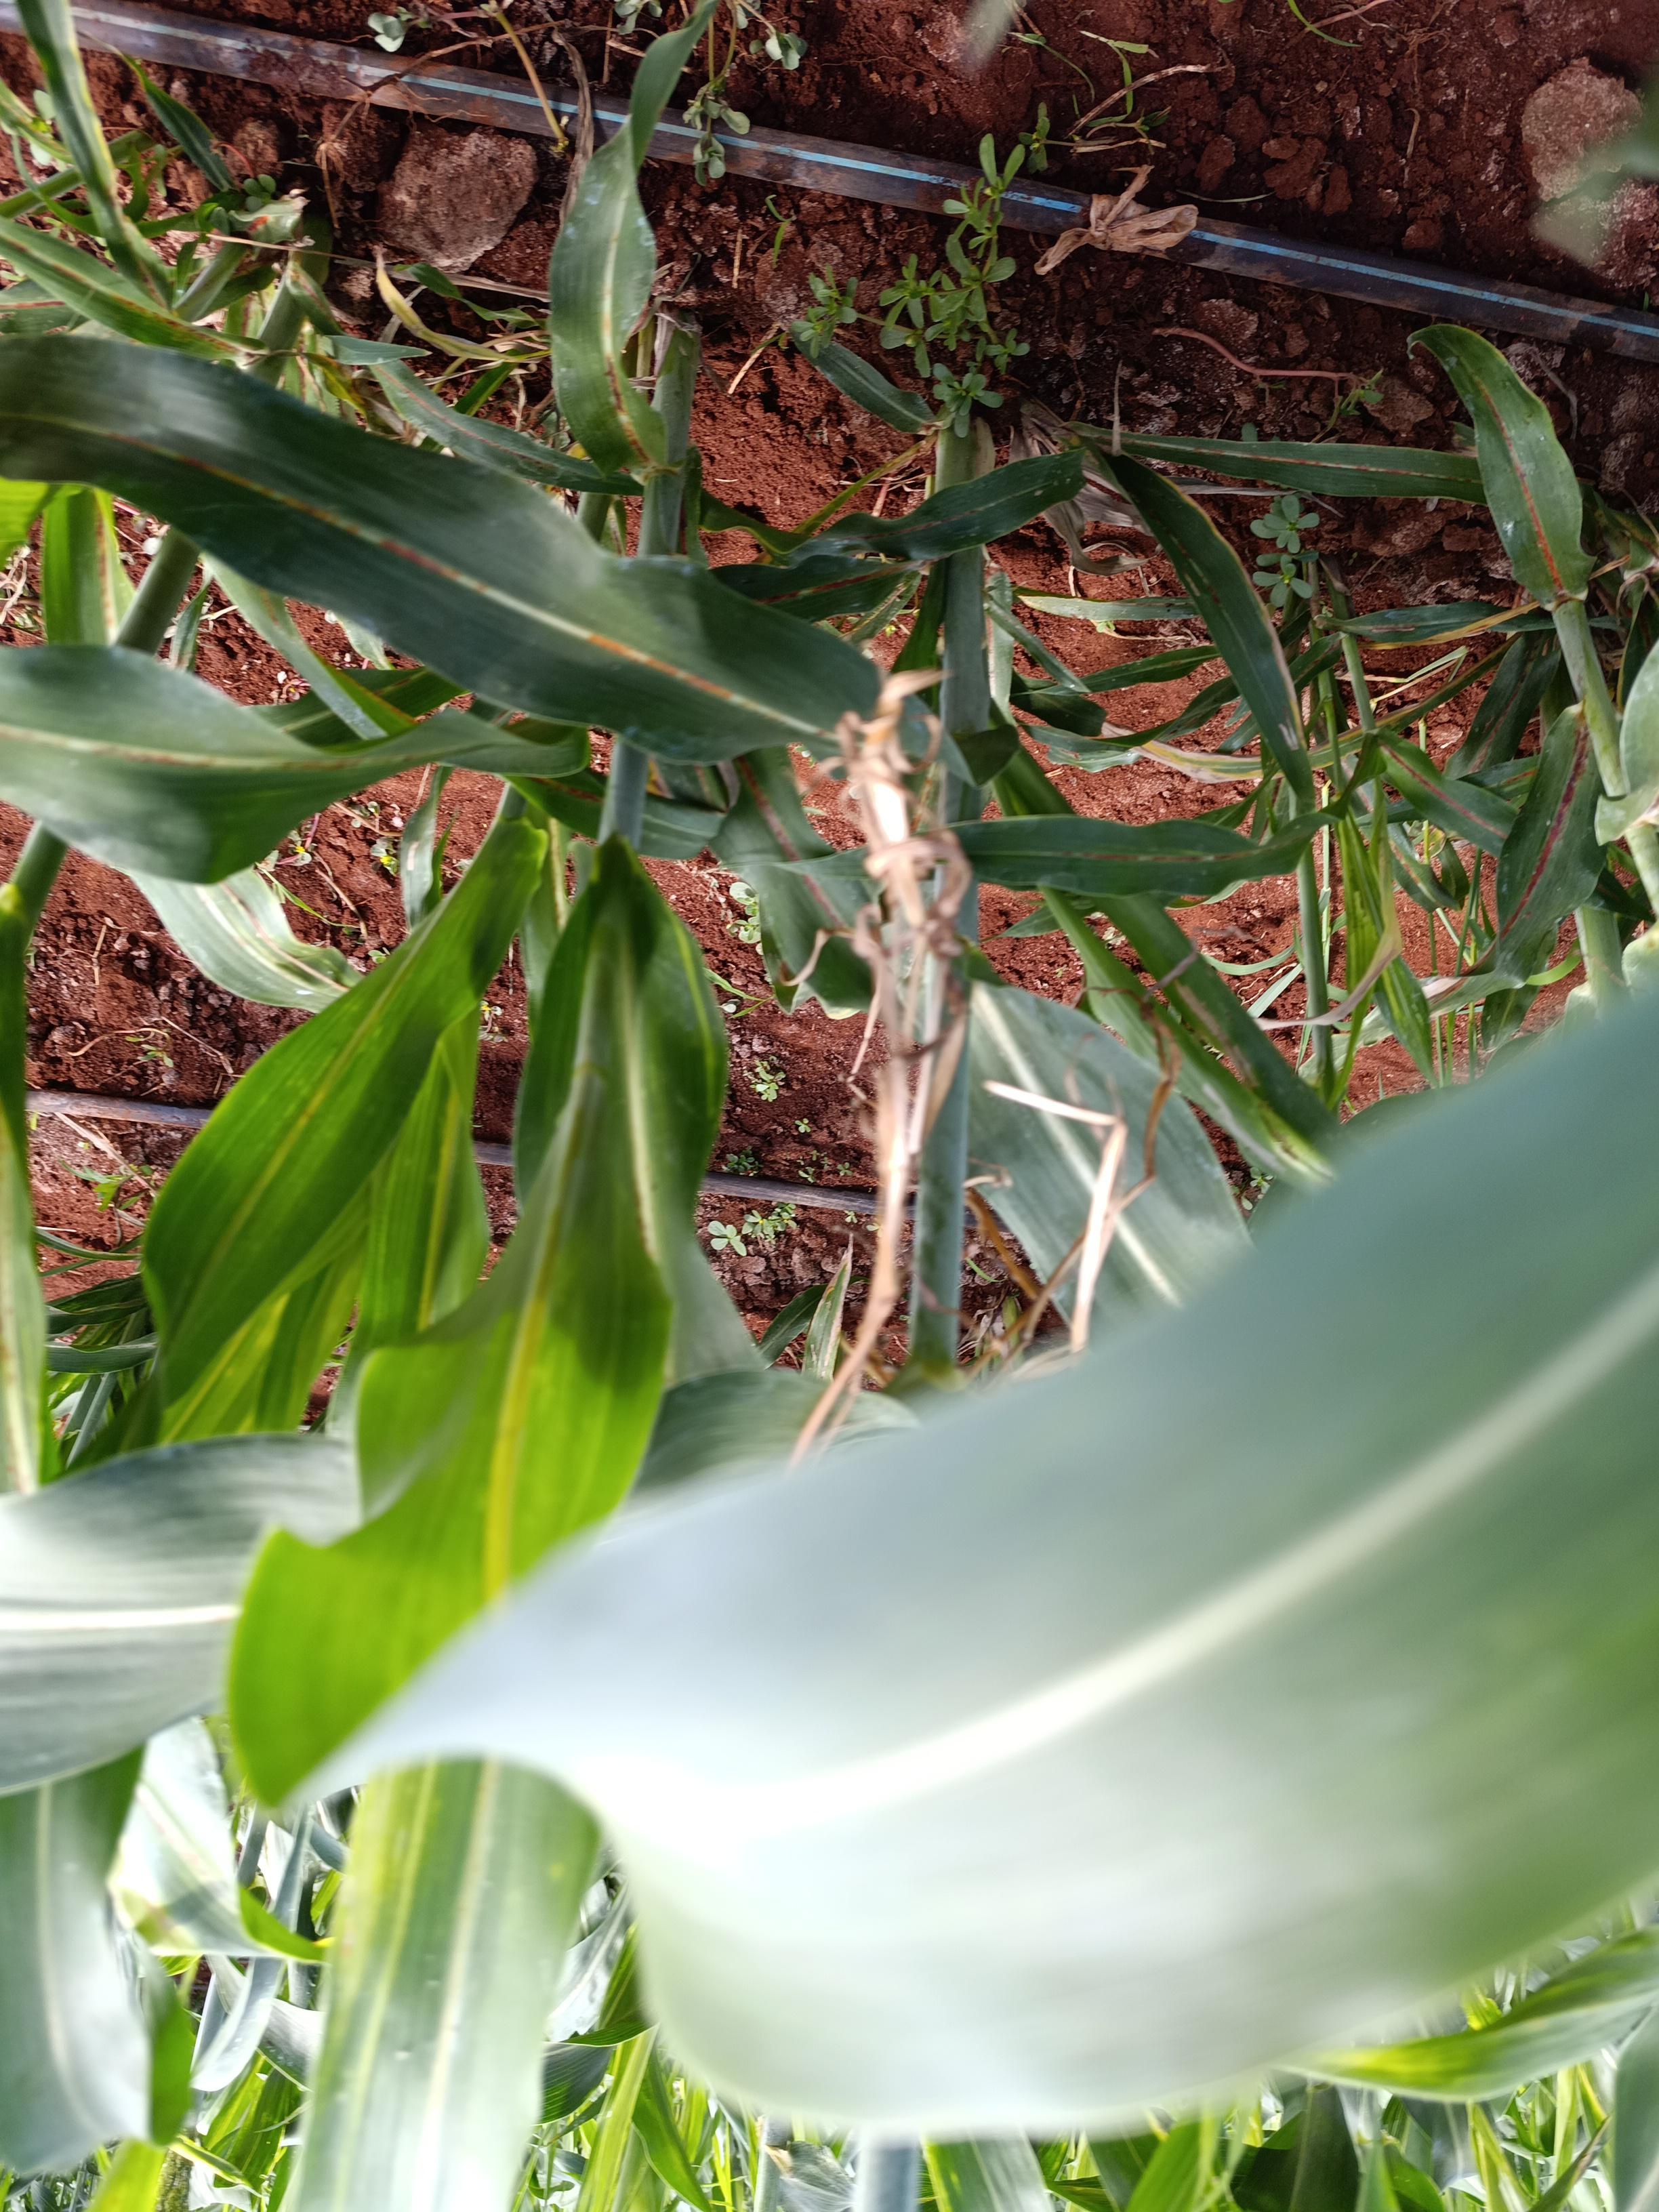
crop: sorghum
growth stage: heading tuber
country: Kenya
